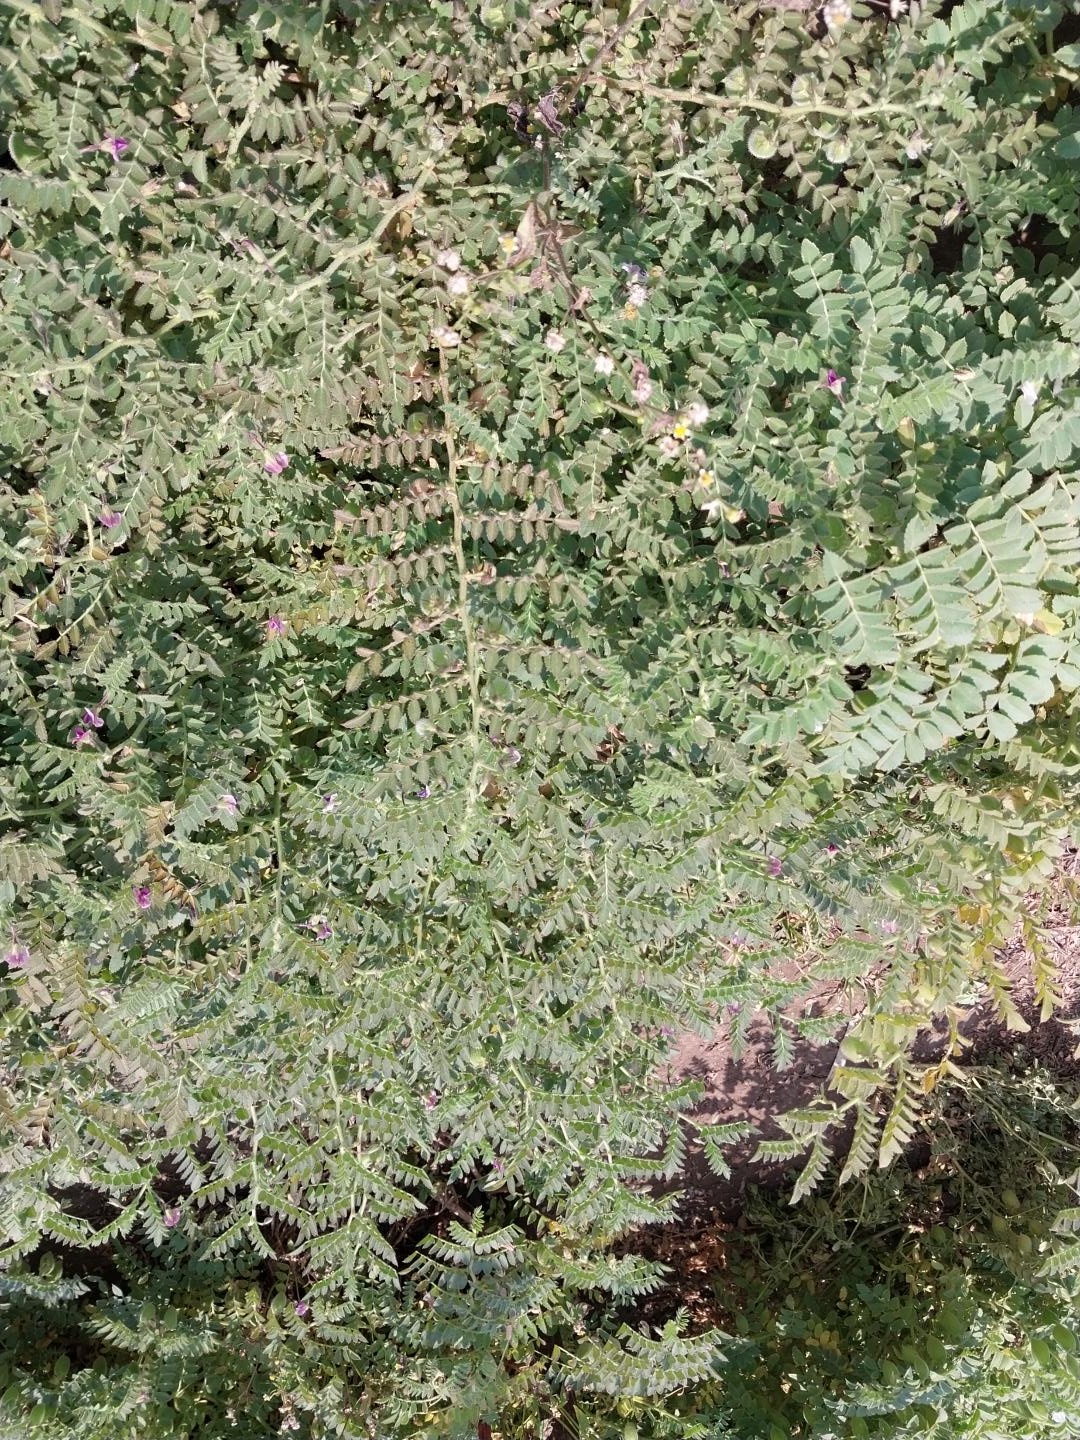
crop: chickpea
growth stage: development pod
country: Tanzania
